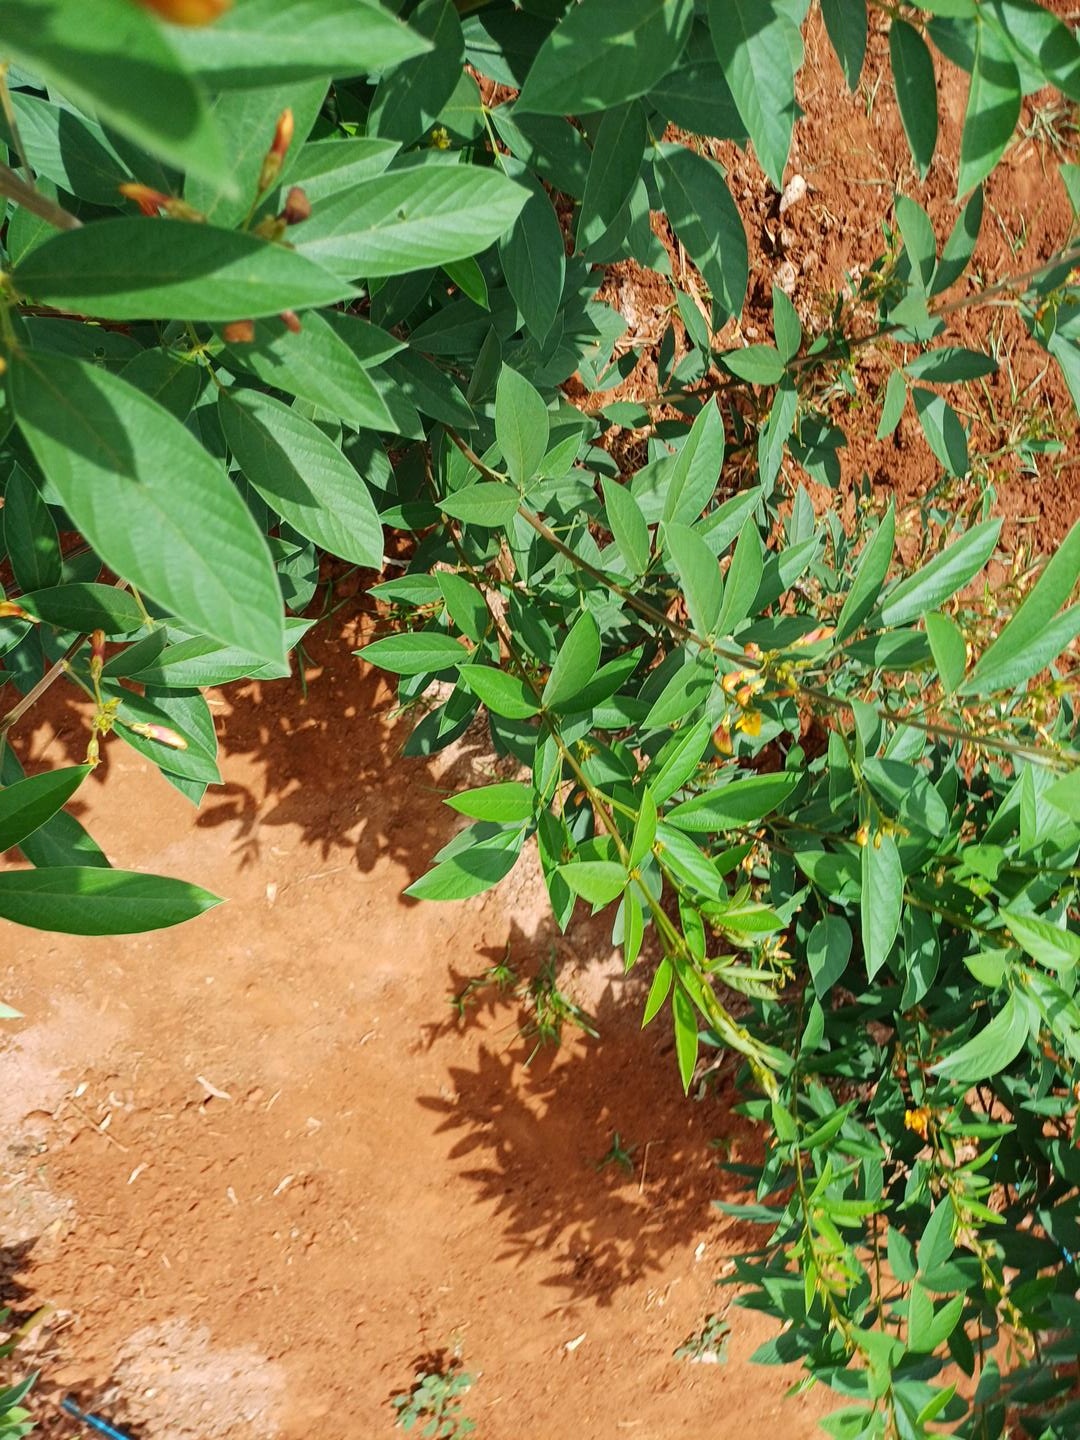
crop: pigeonpea
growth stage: development pod
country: Kenya
